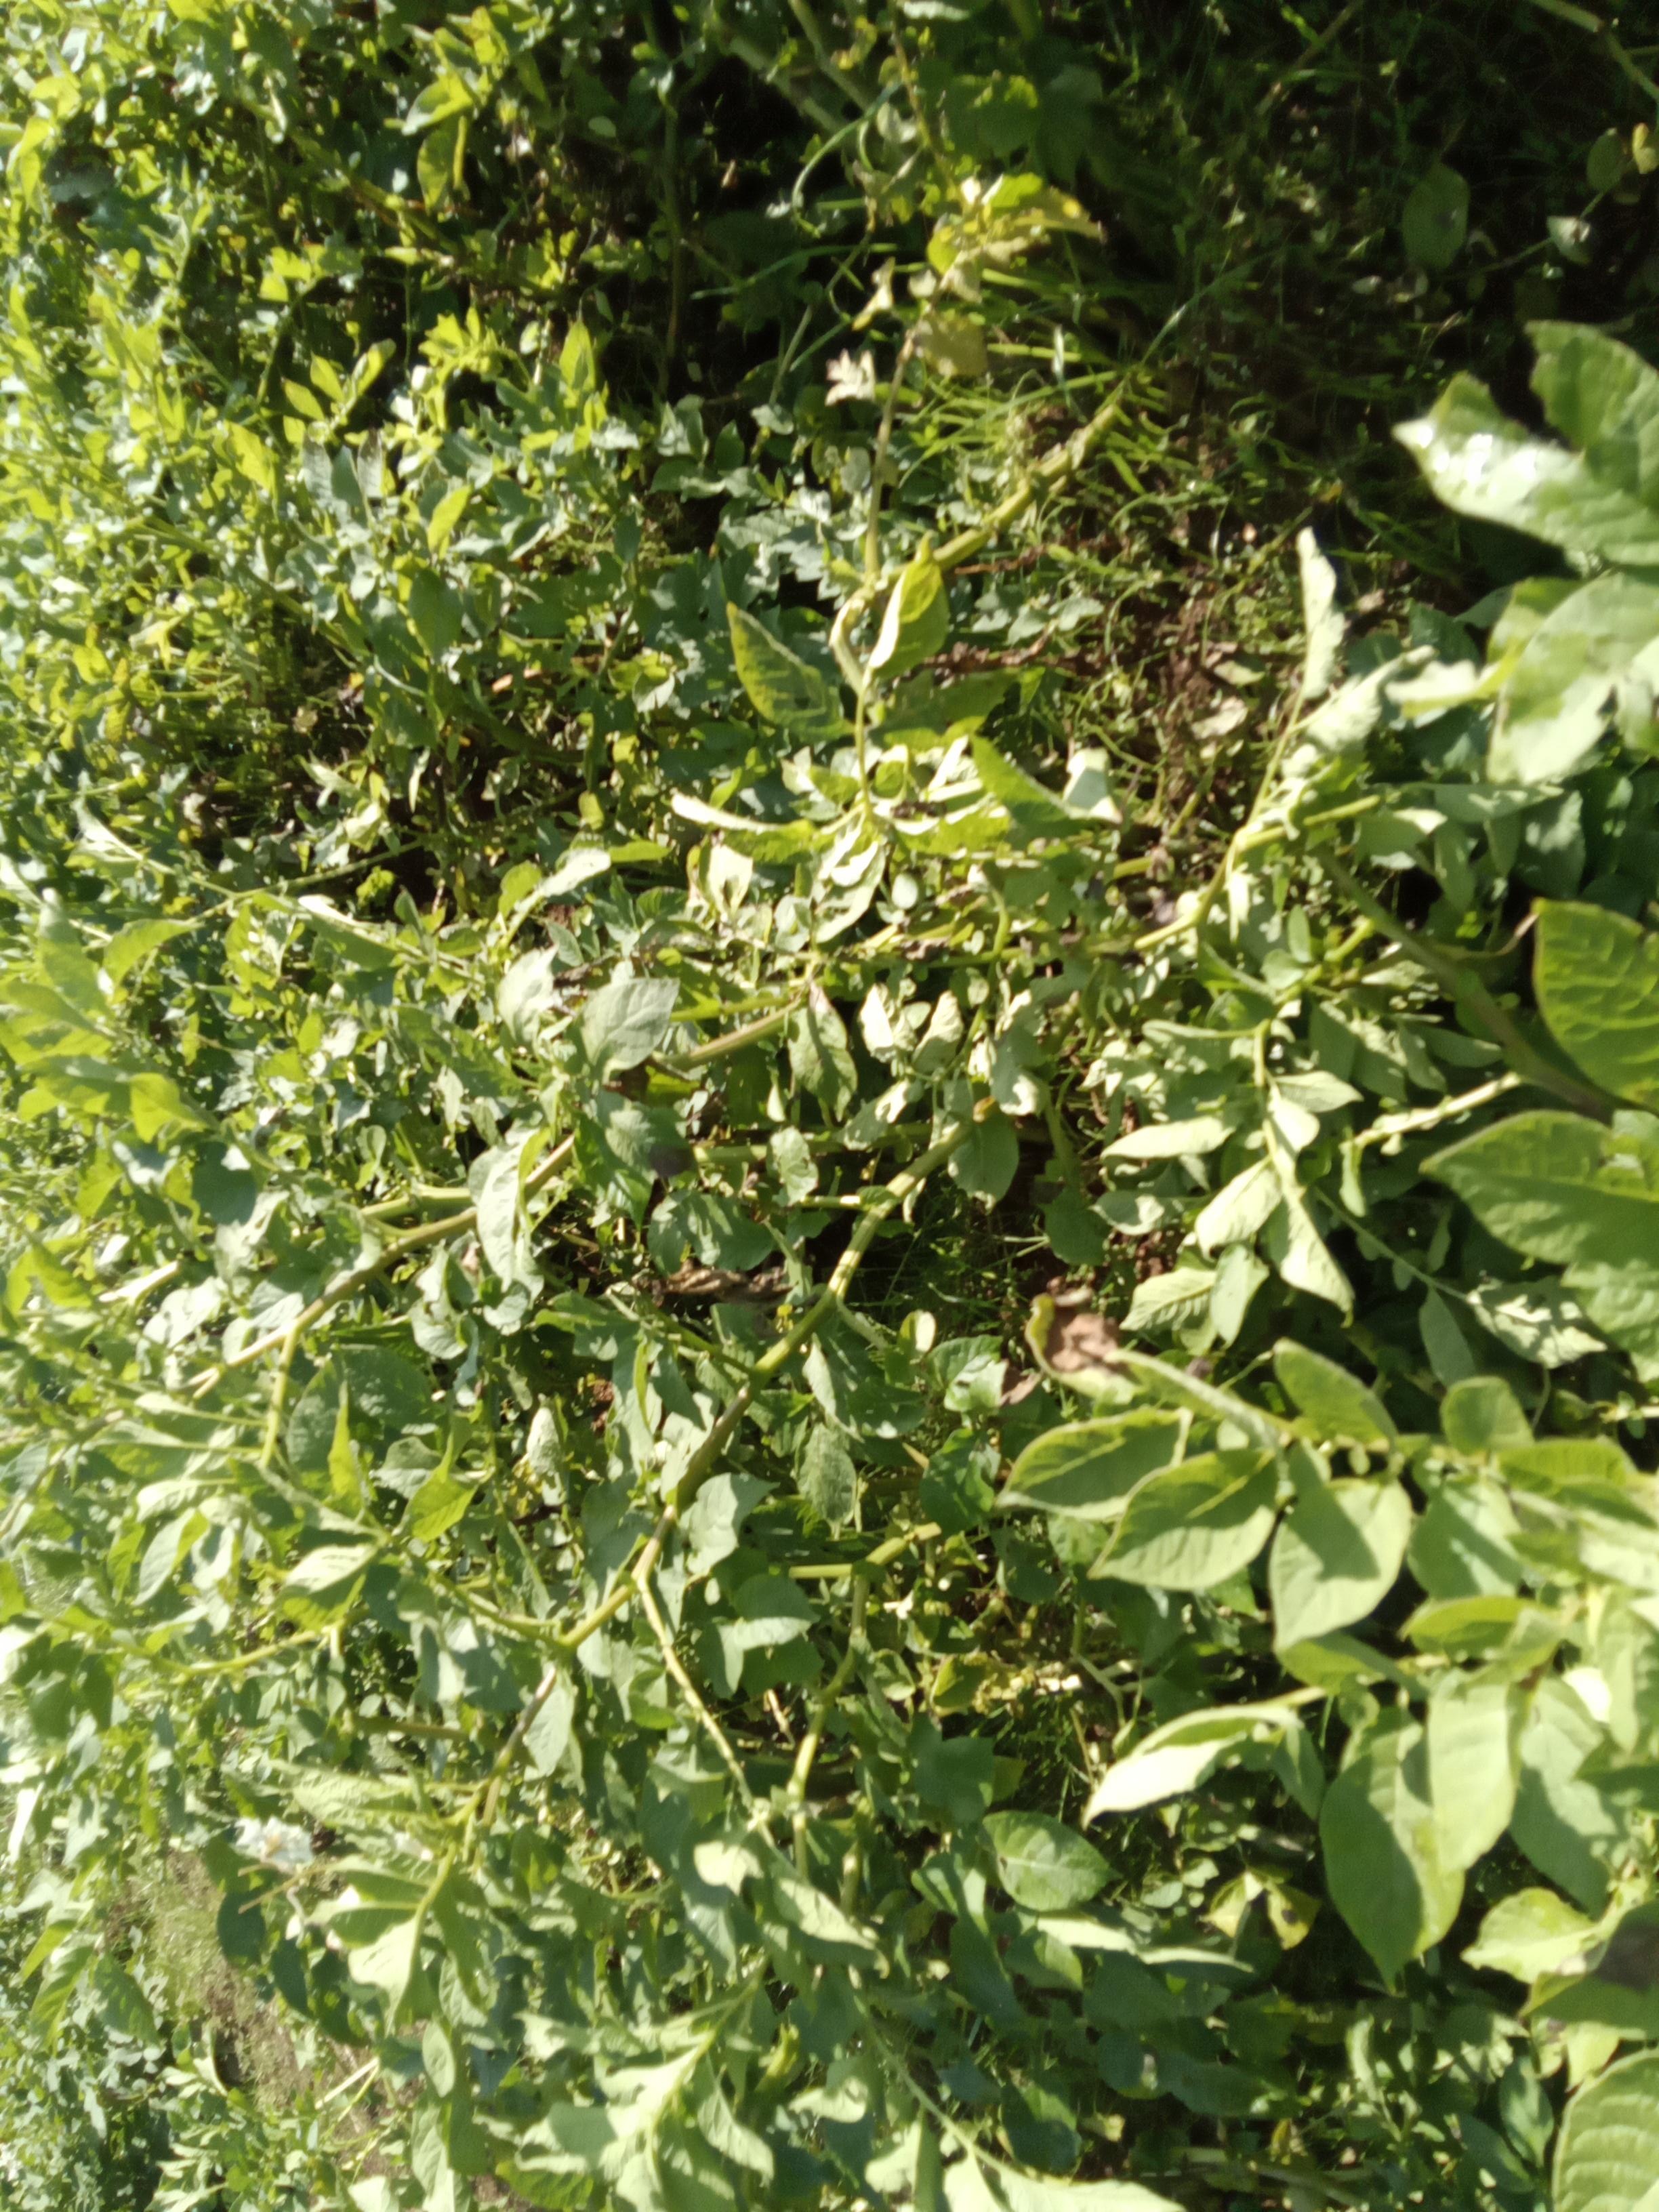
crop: potato
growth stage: flowering
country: Kenya
